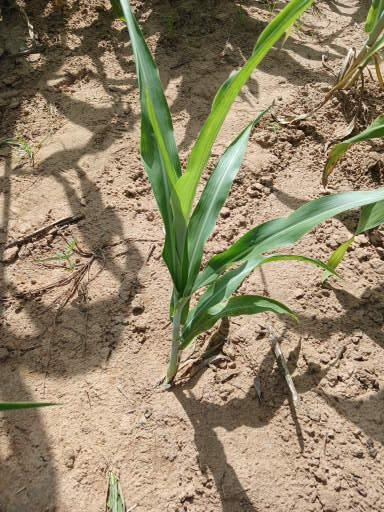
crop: sorghum
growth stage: vegetative
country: Senegal
